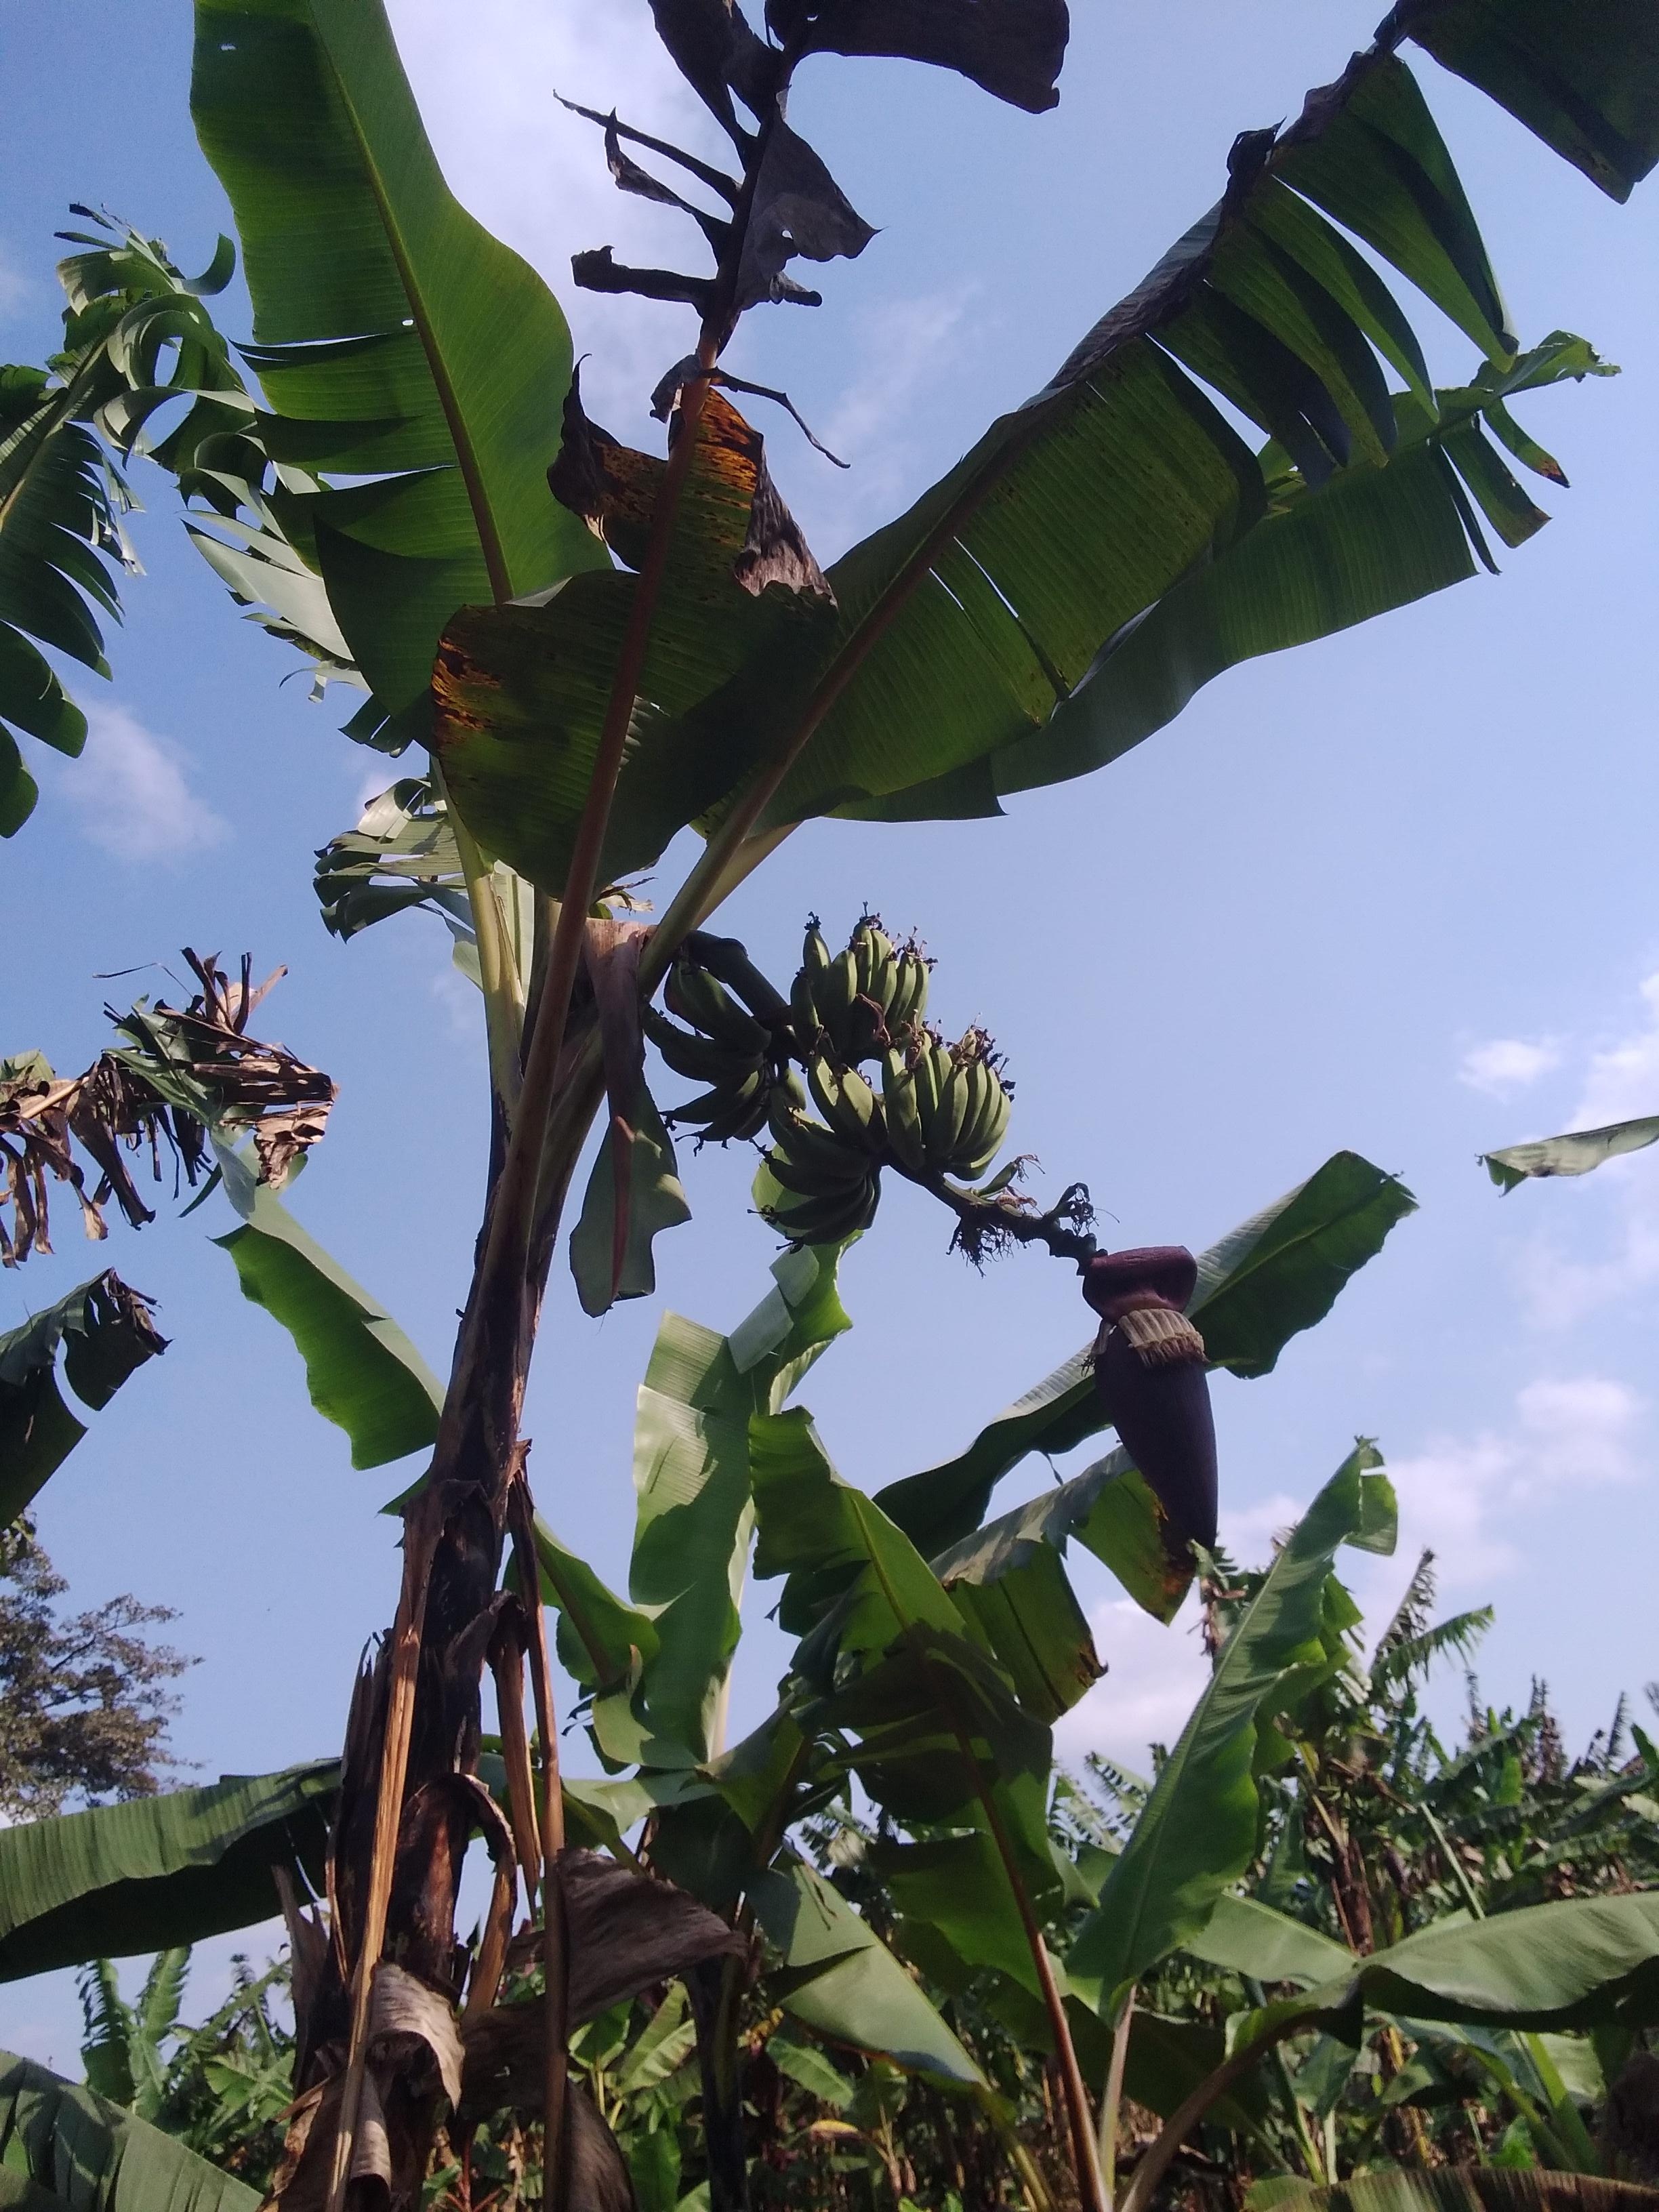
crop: banana
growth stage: development fruit
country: Tanzania
